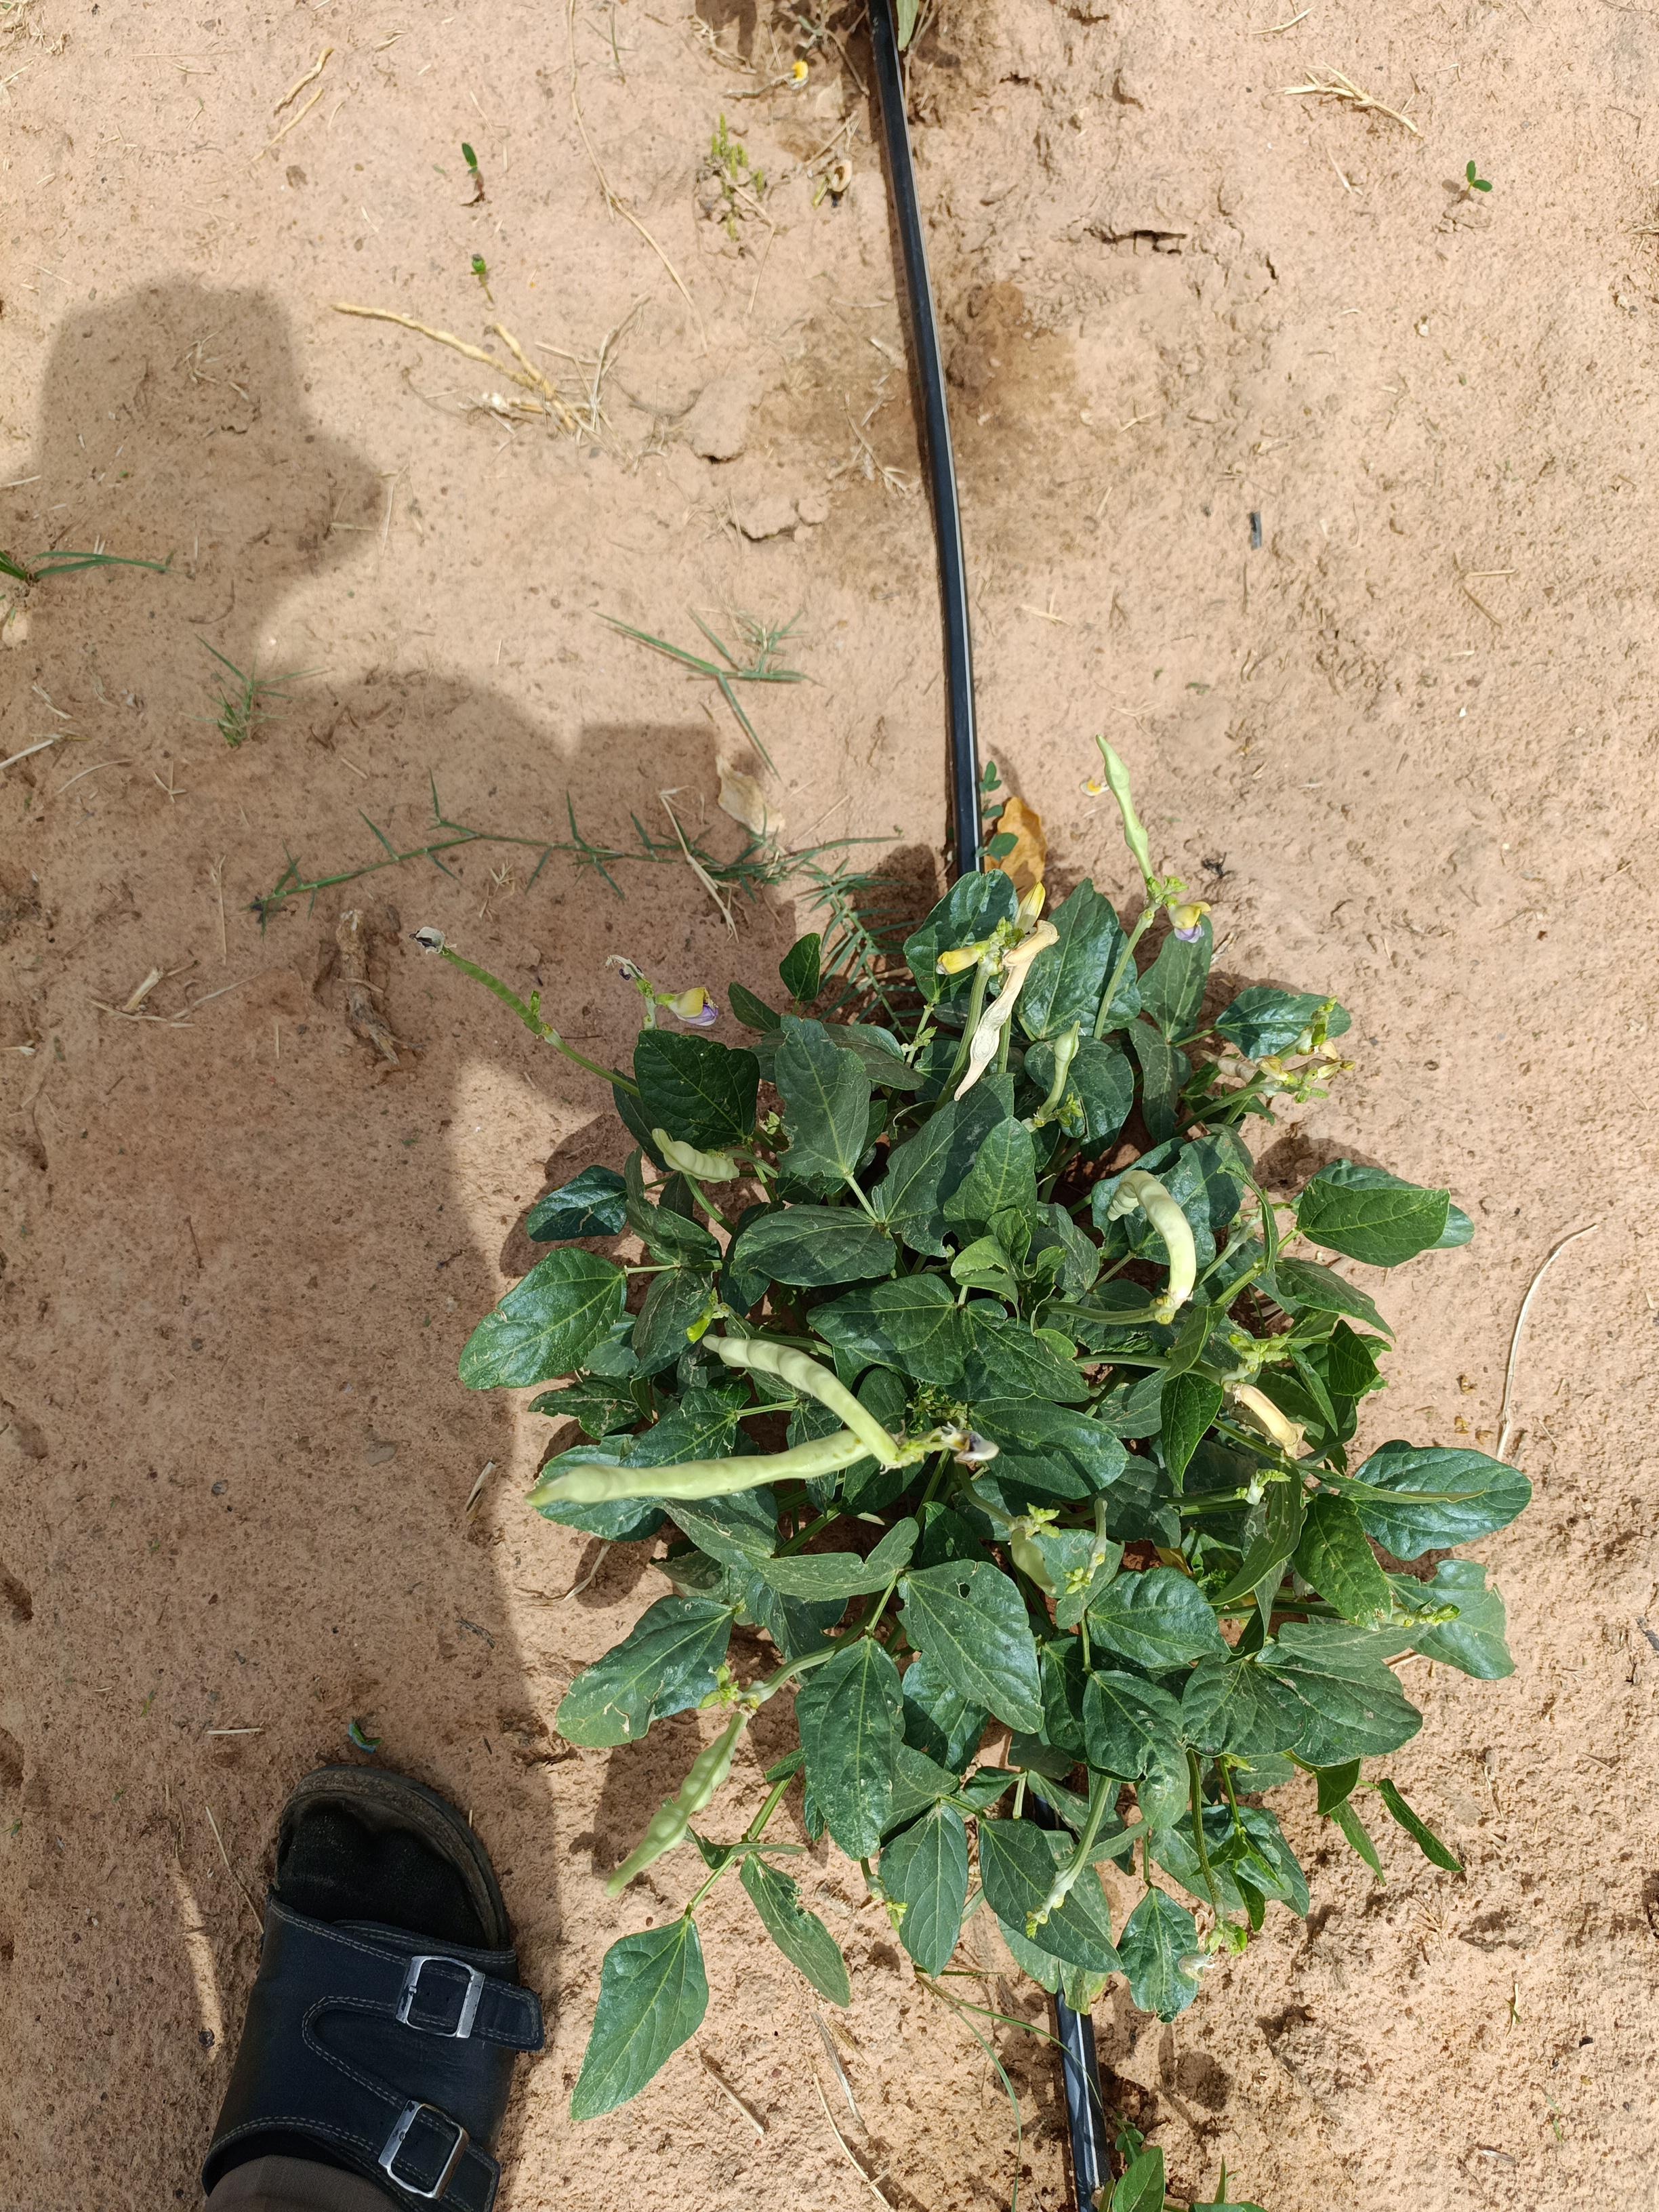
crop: cowpea
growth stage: development pod
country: Nigeria
